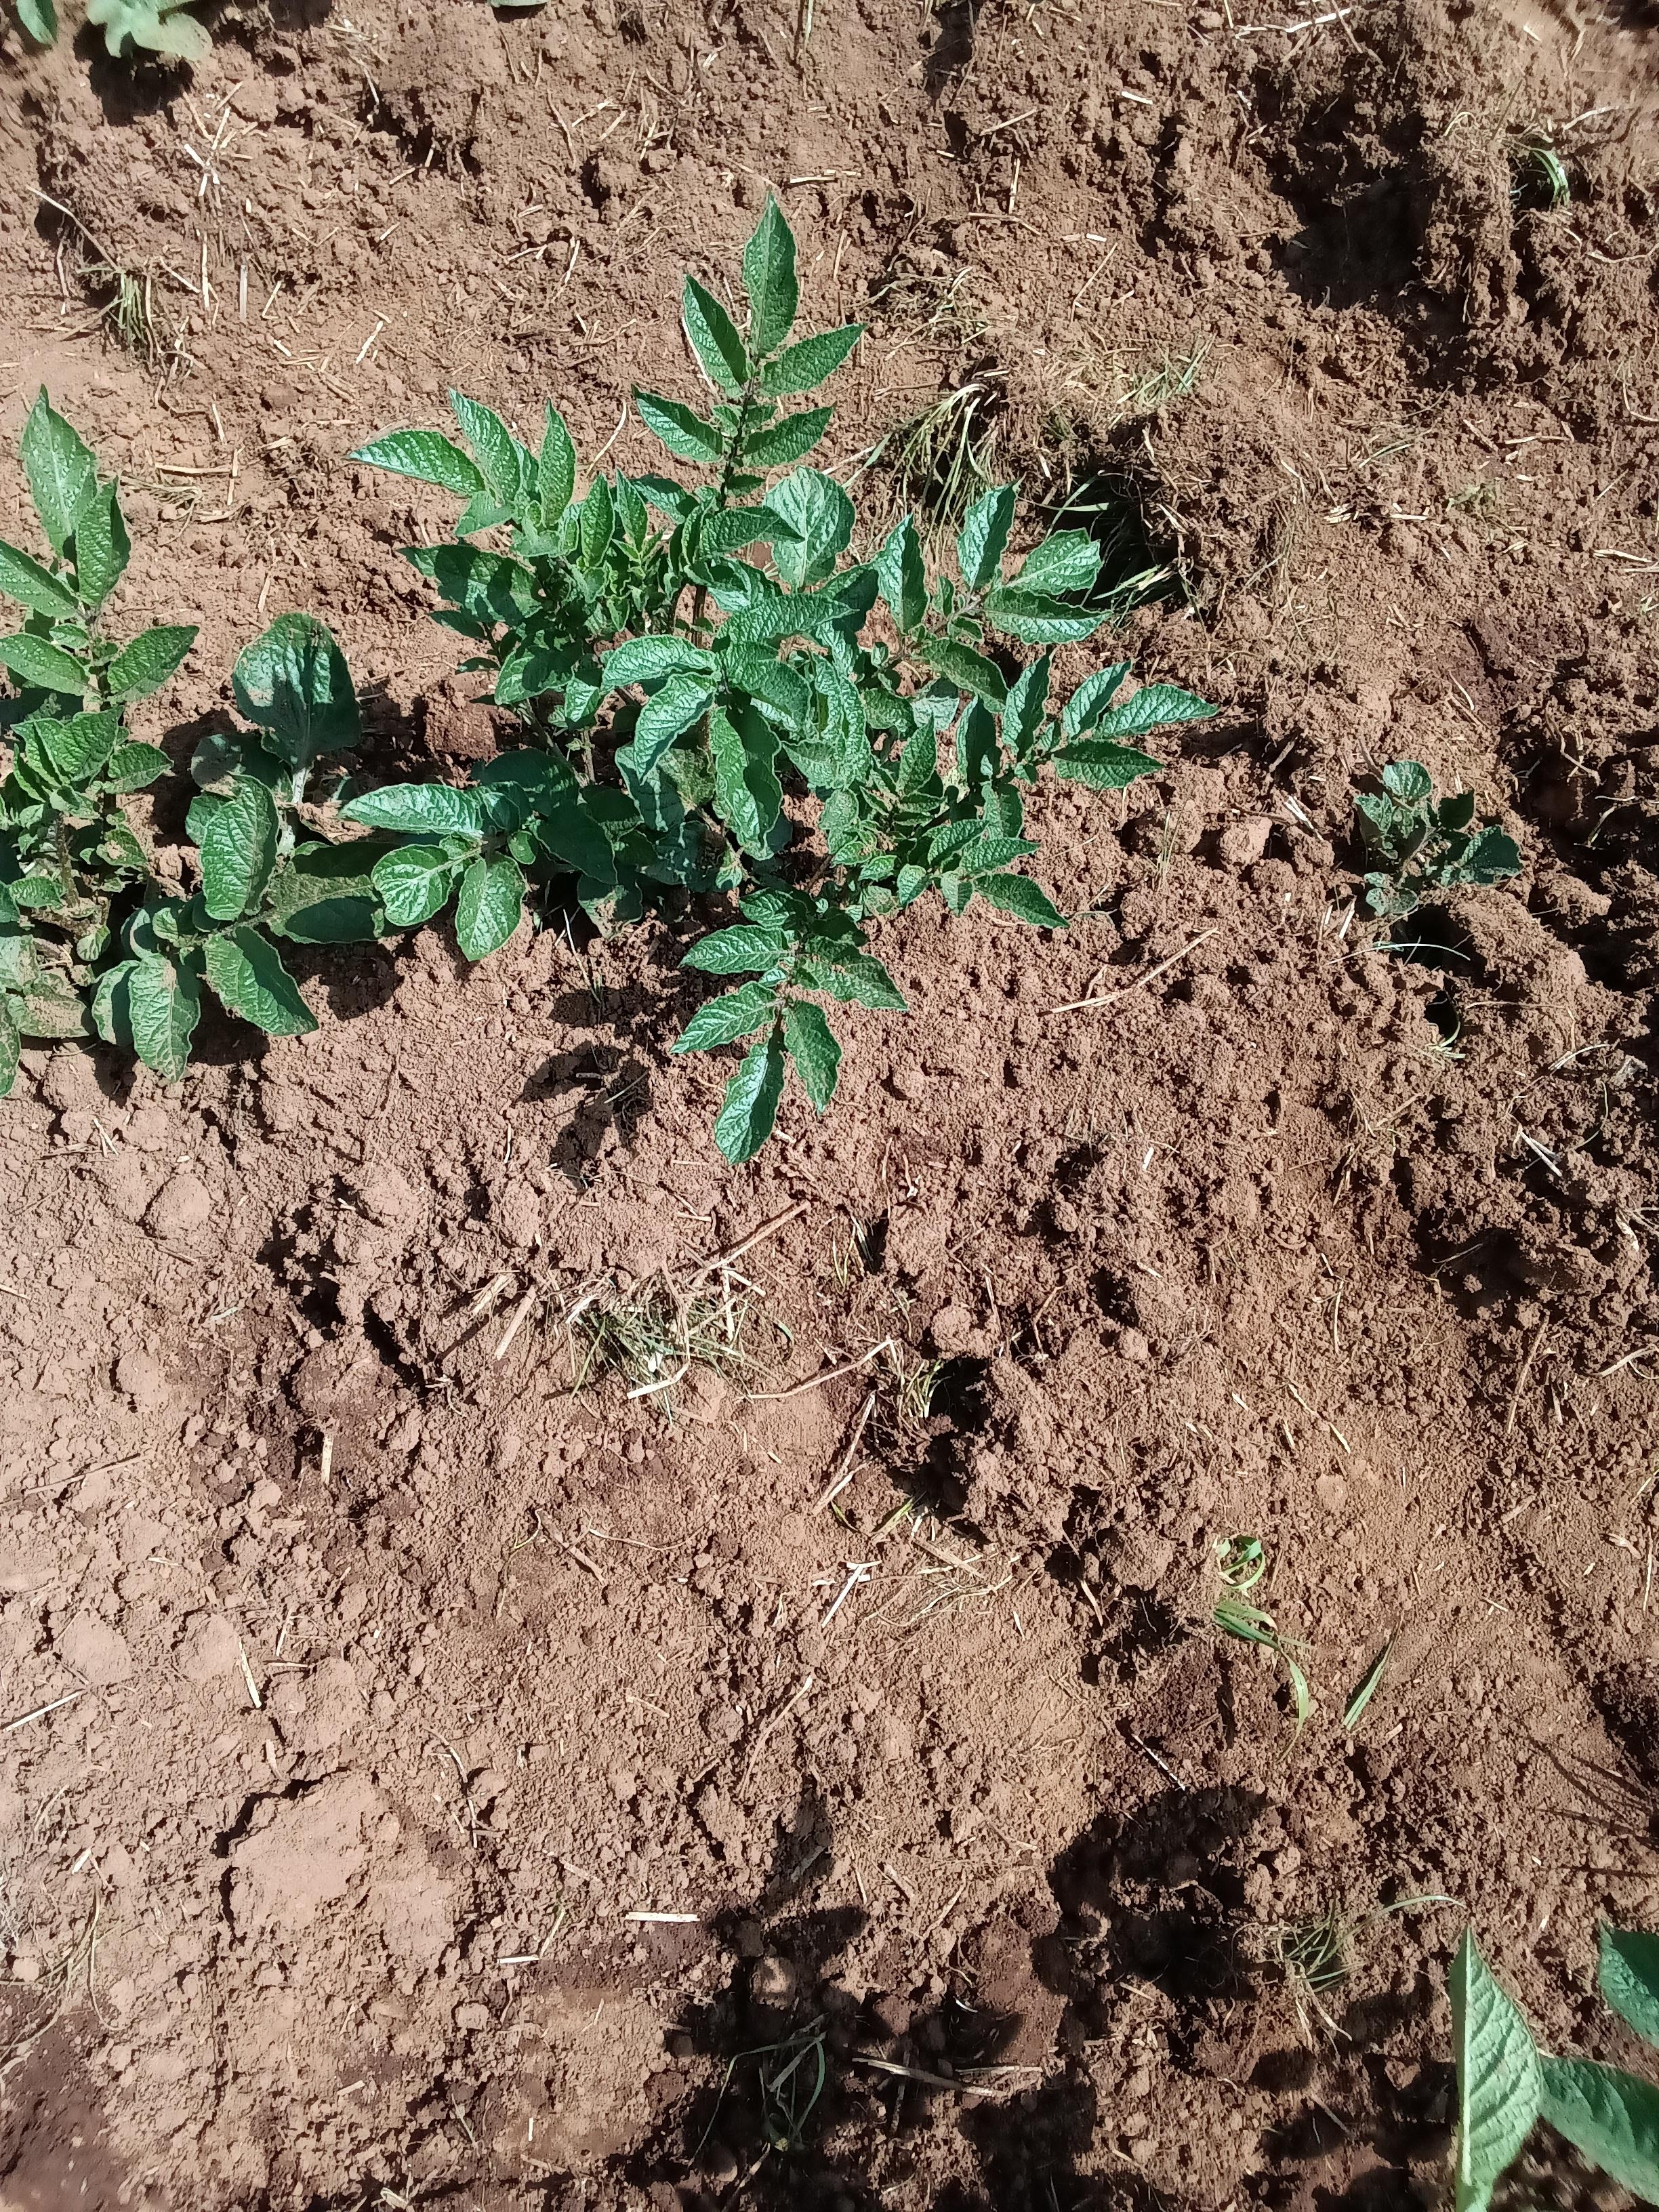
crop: potato
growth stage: vegetative
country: Kenya
